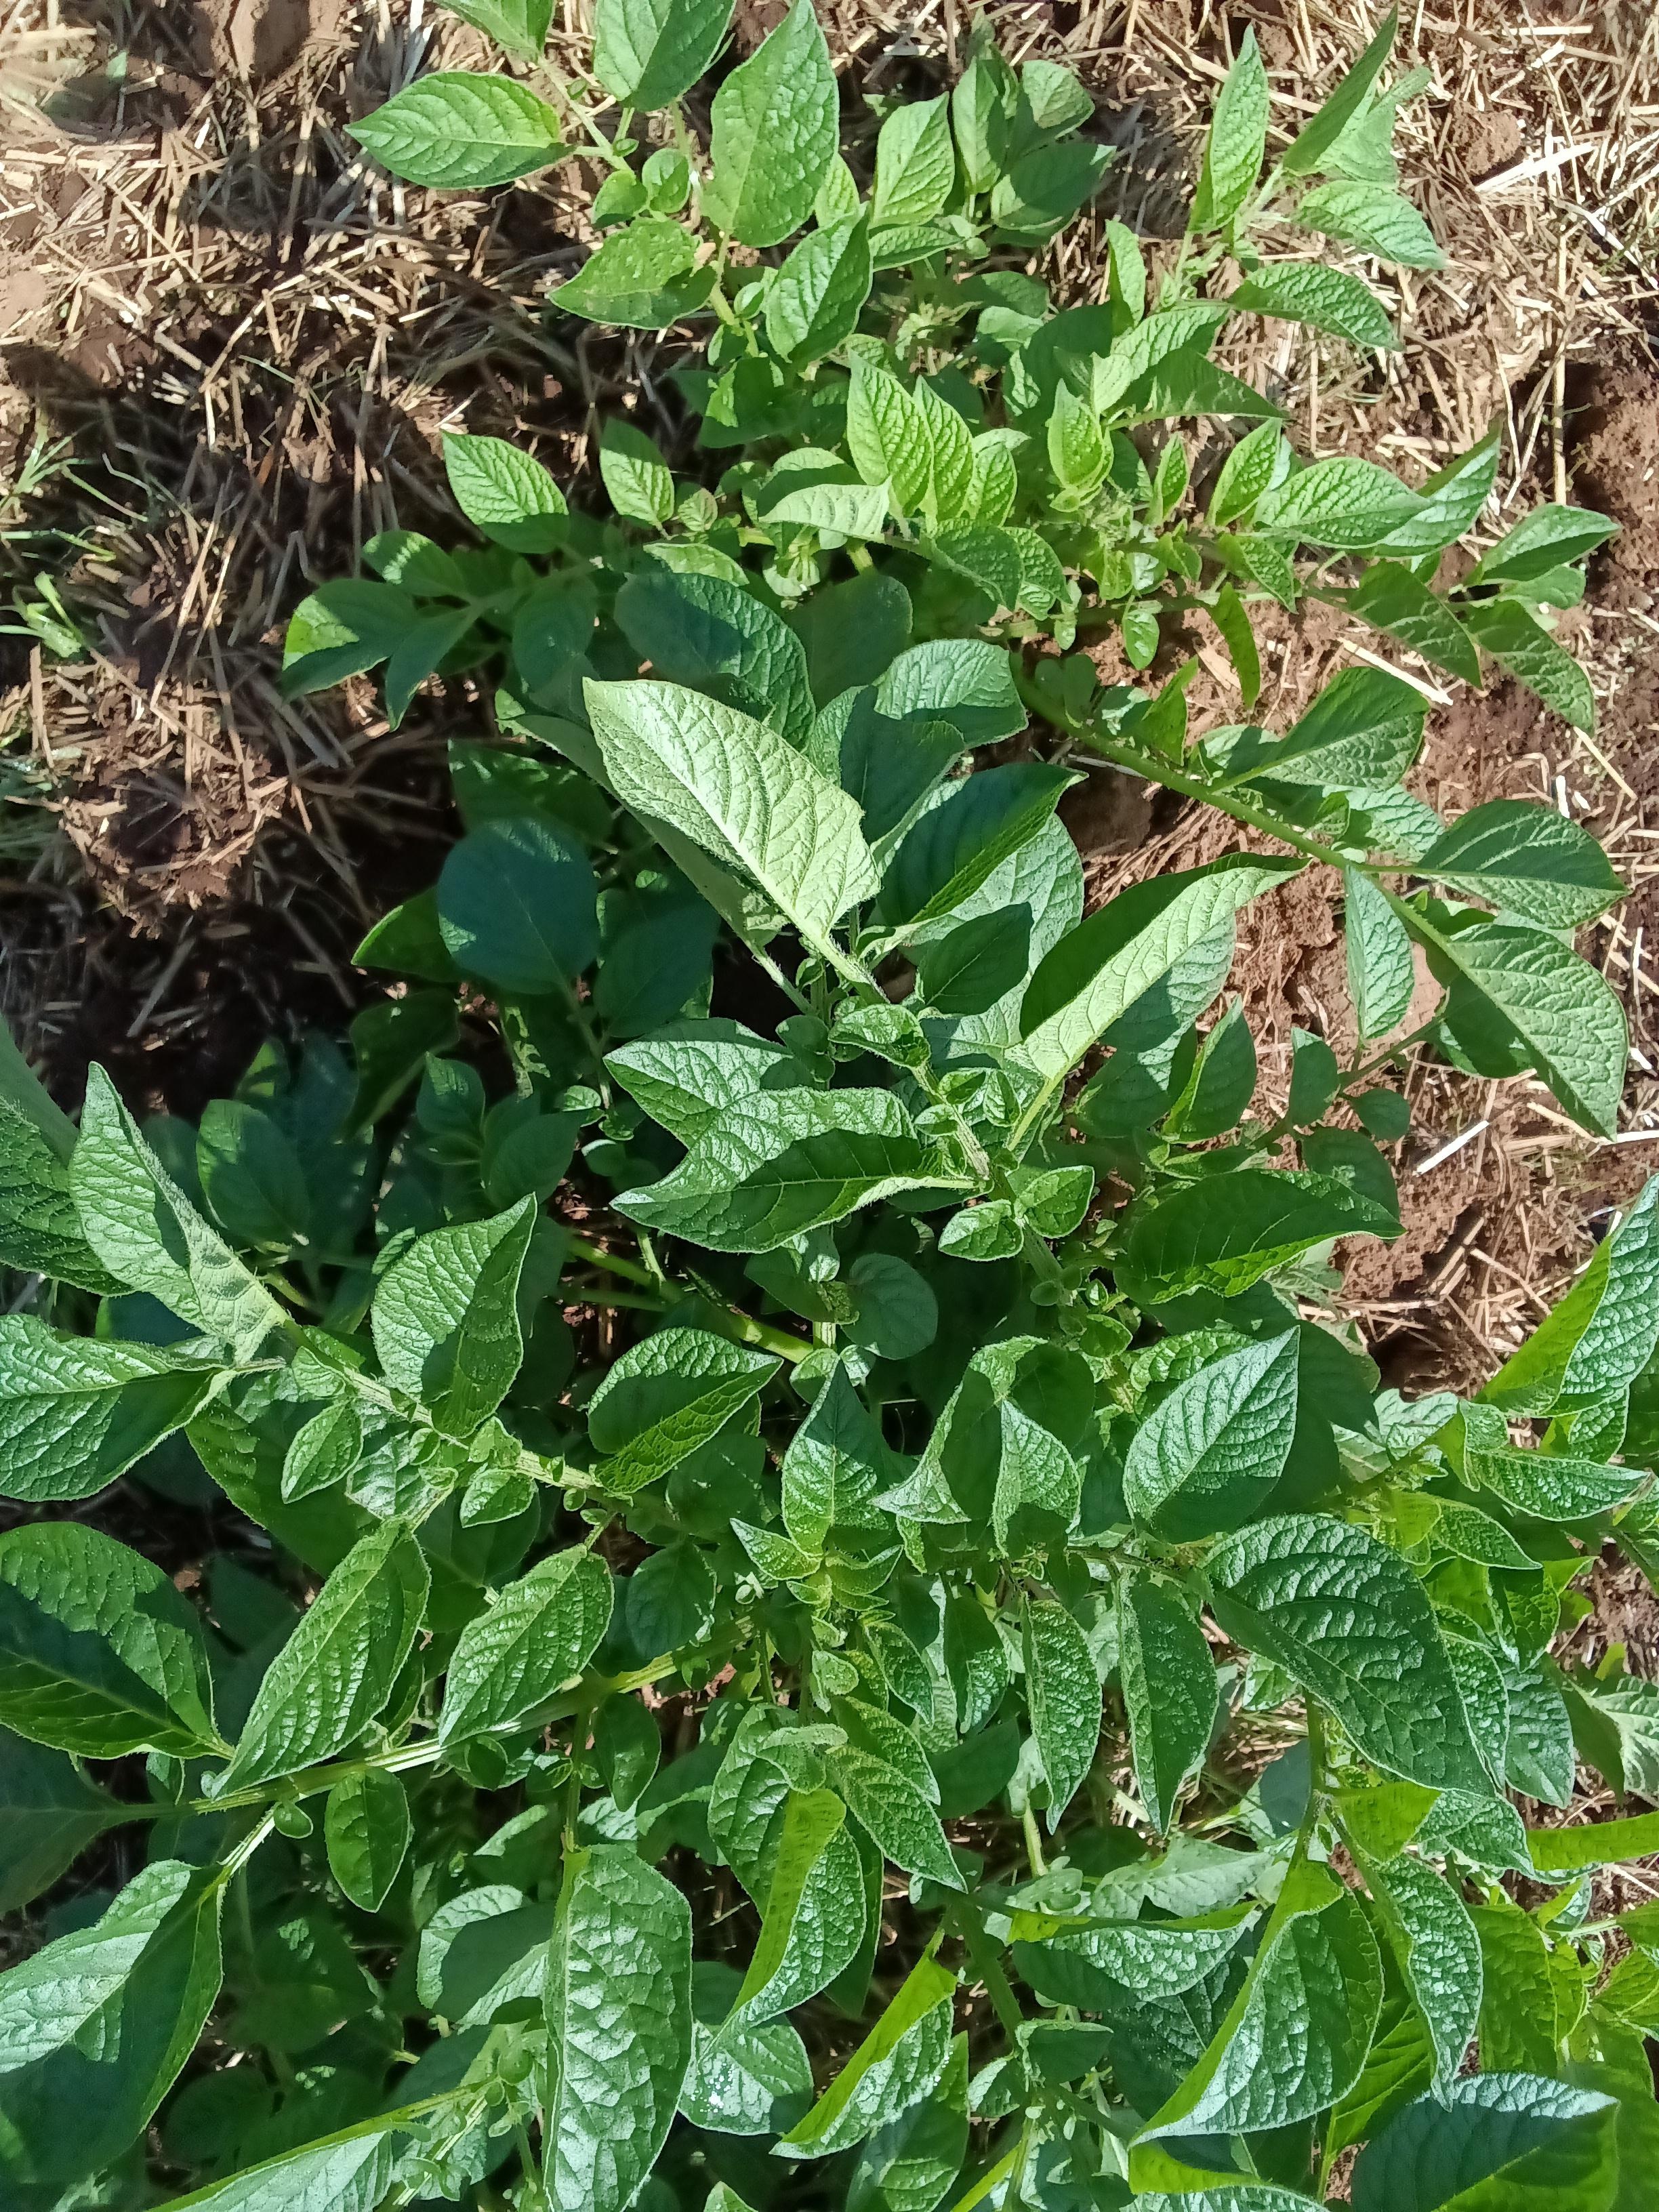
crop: potato
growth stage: vegetative
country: Kenya
